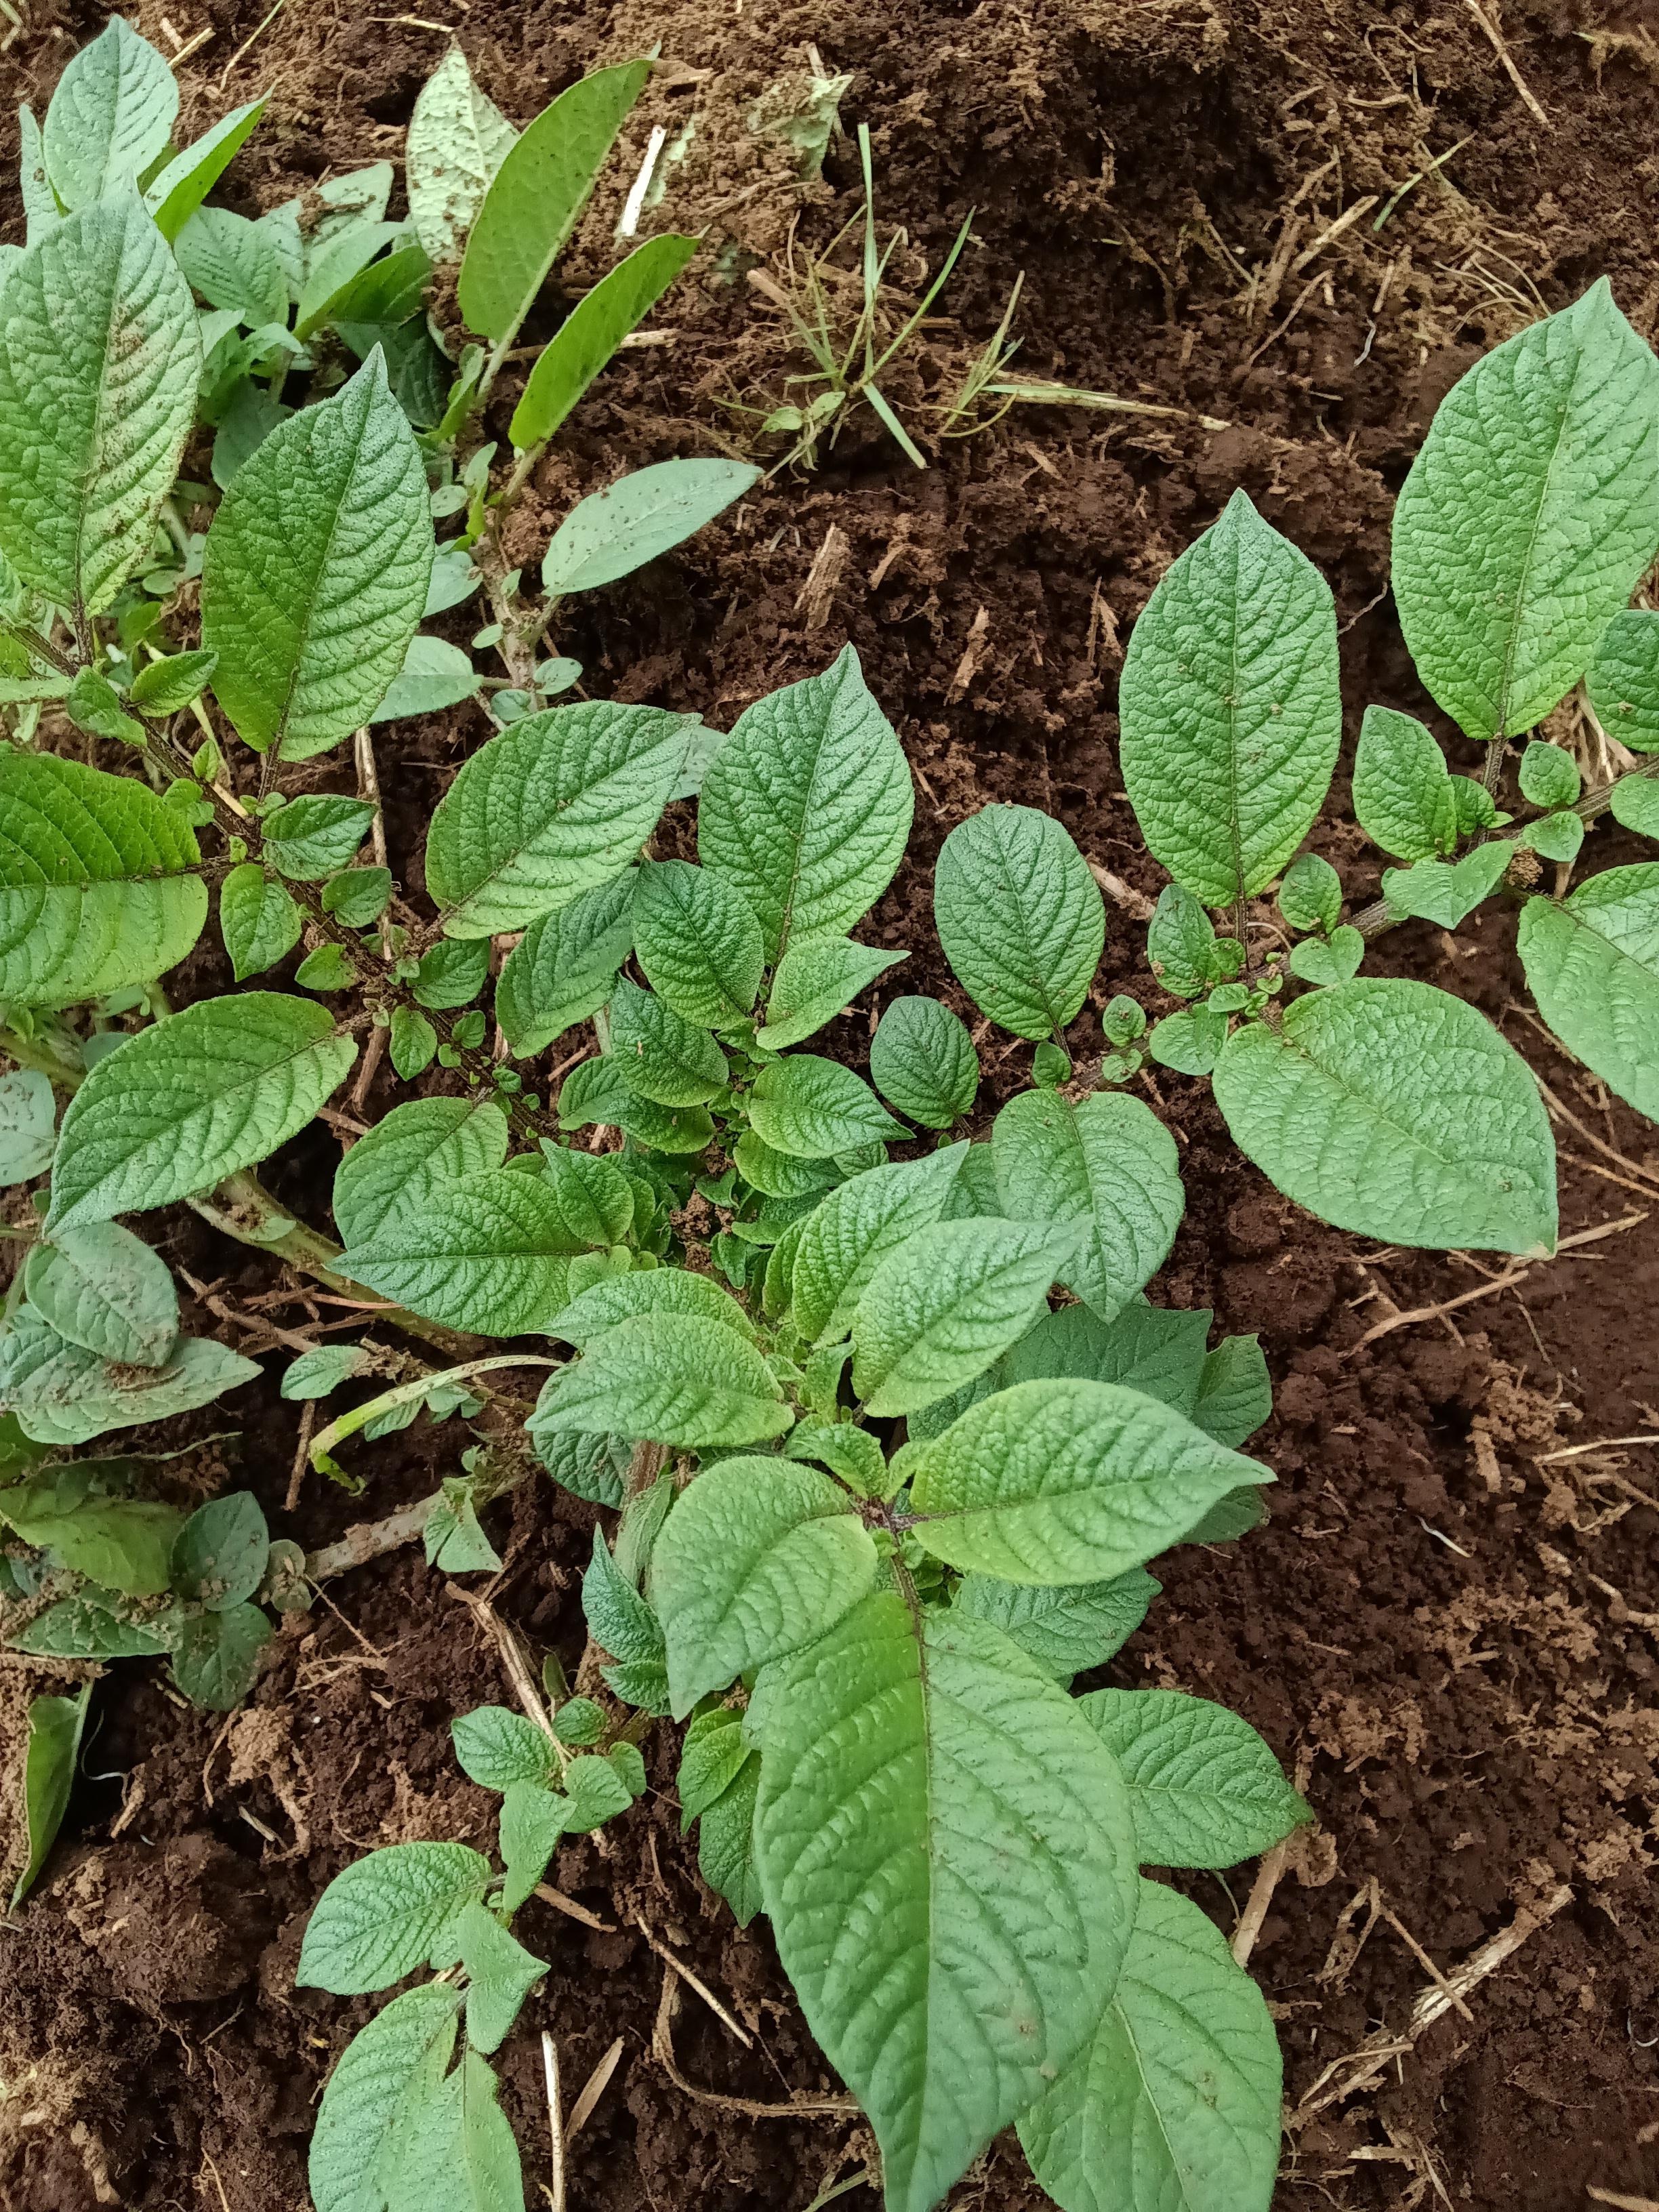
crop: potato
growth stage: vegetative
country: Kenya
